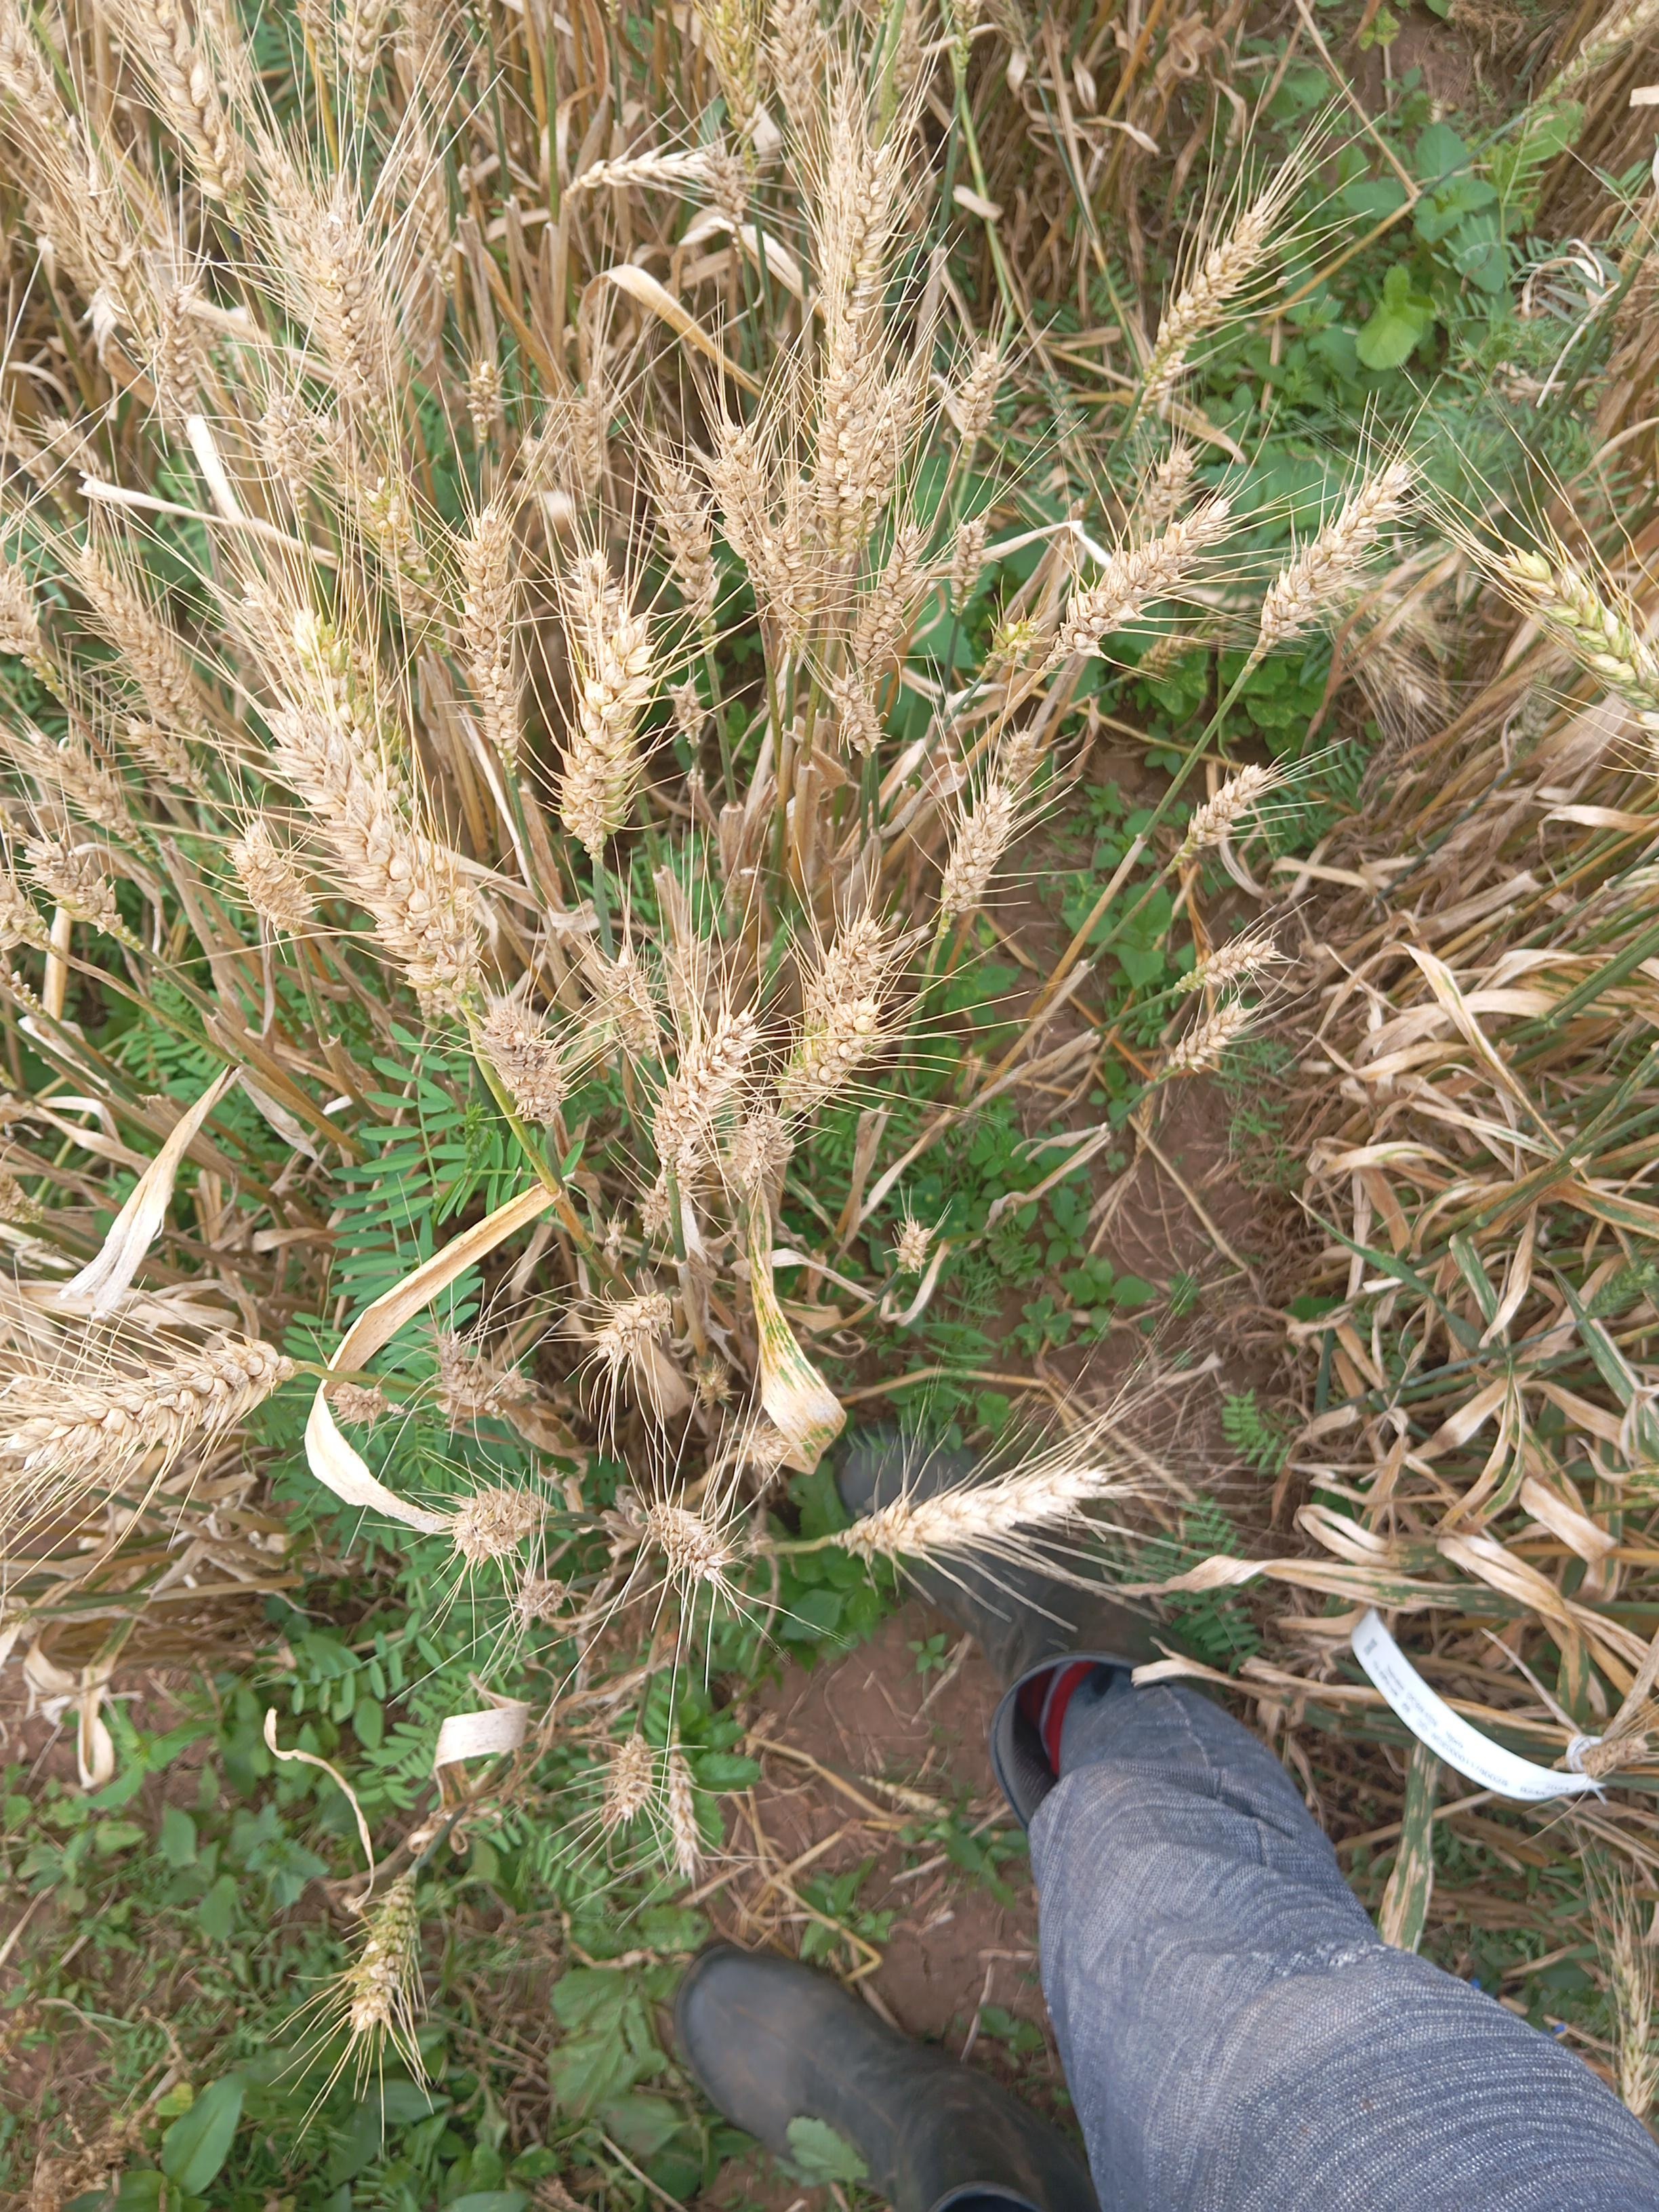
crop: wheat
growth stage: maturity
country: Kenya
